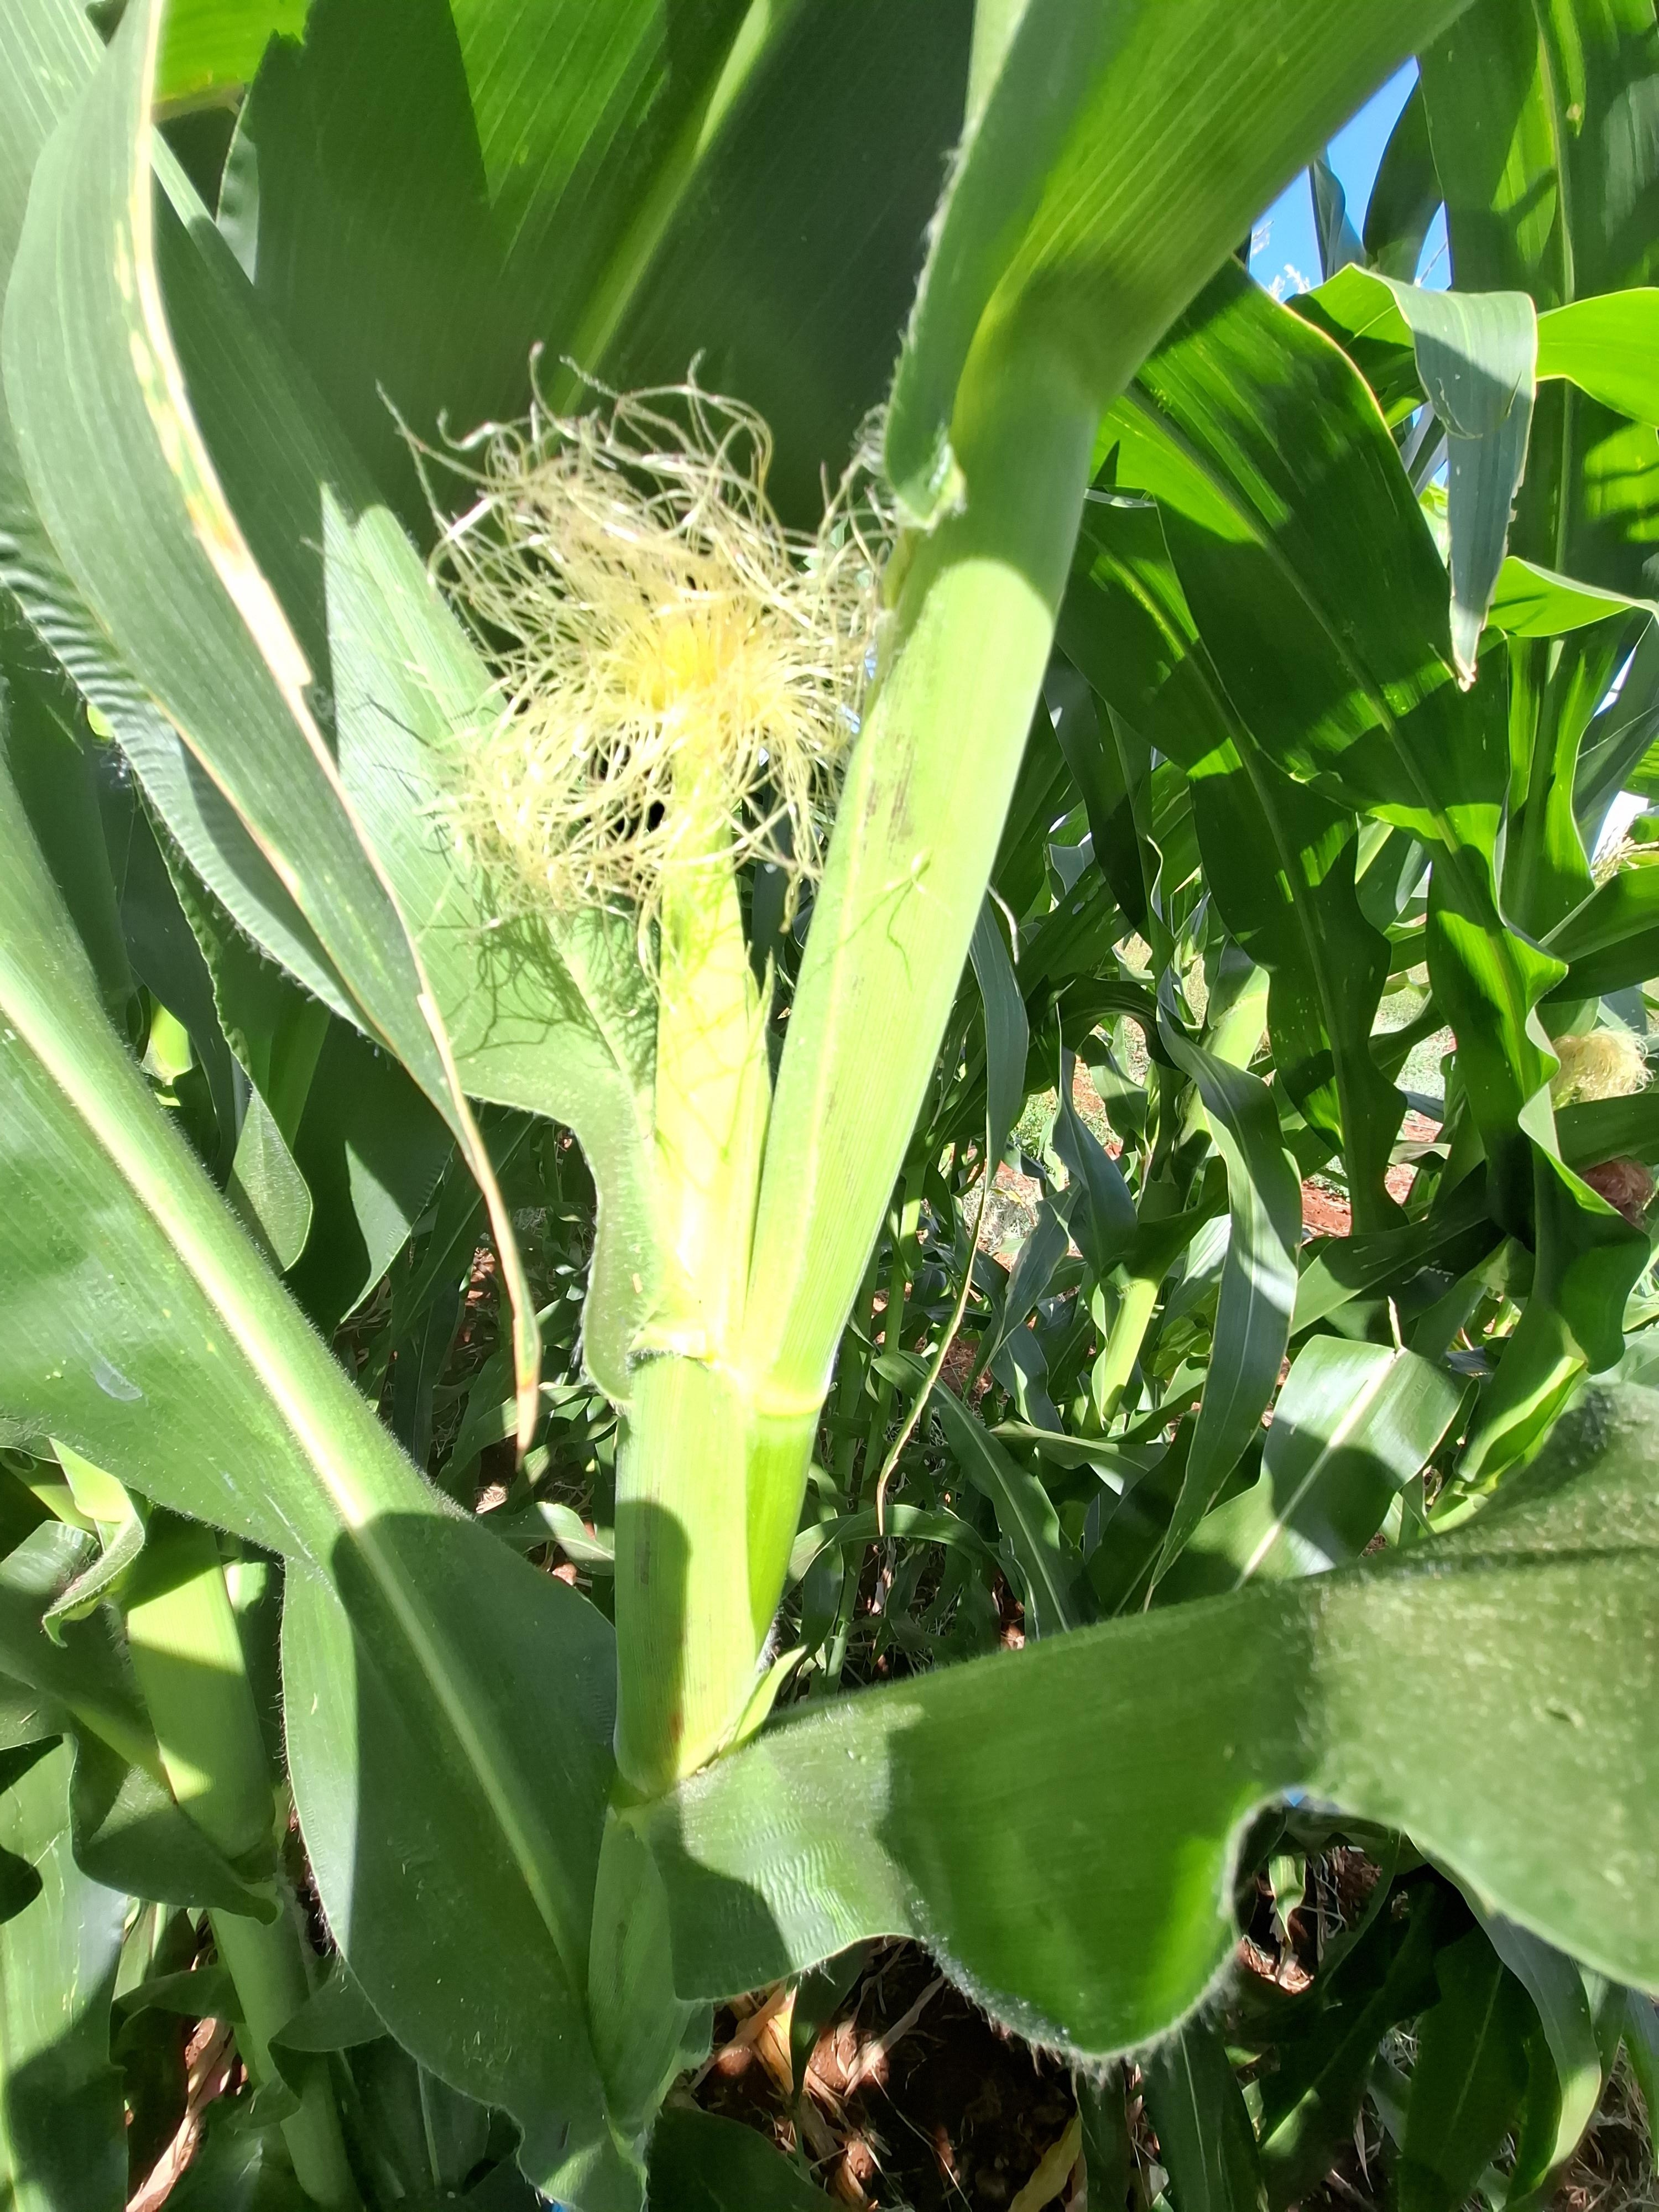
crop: maize
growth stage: flowering
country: Kenya
